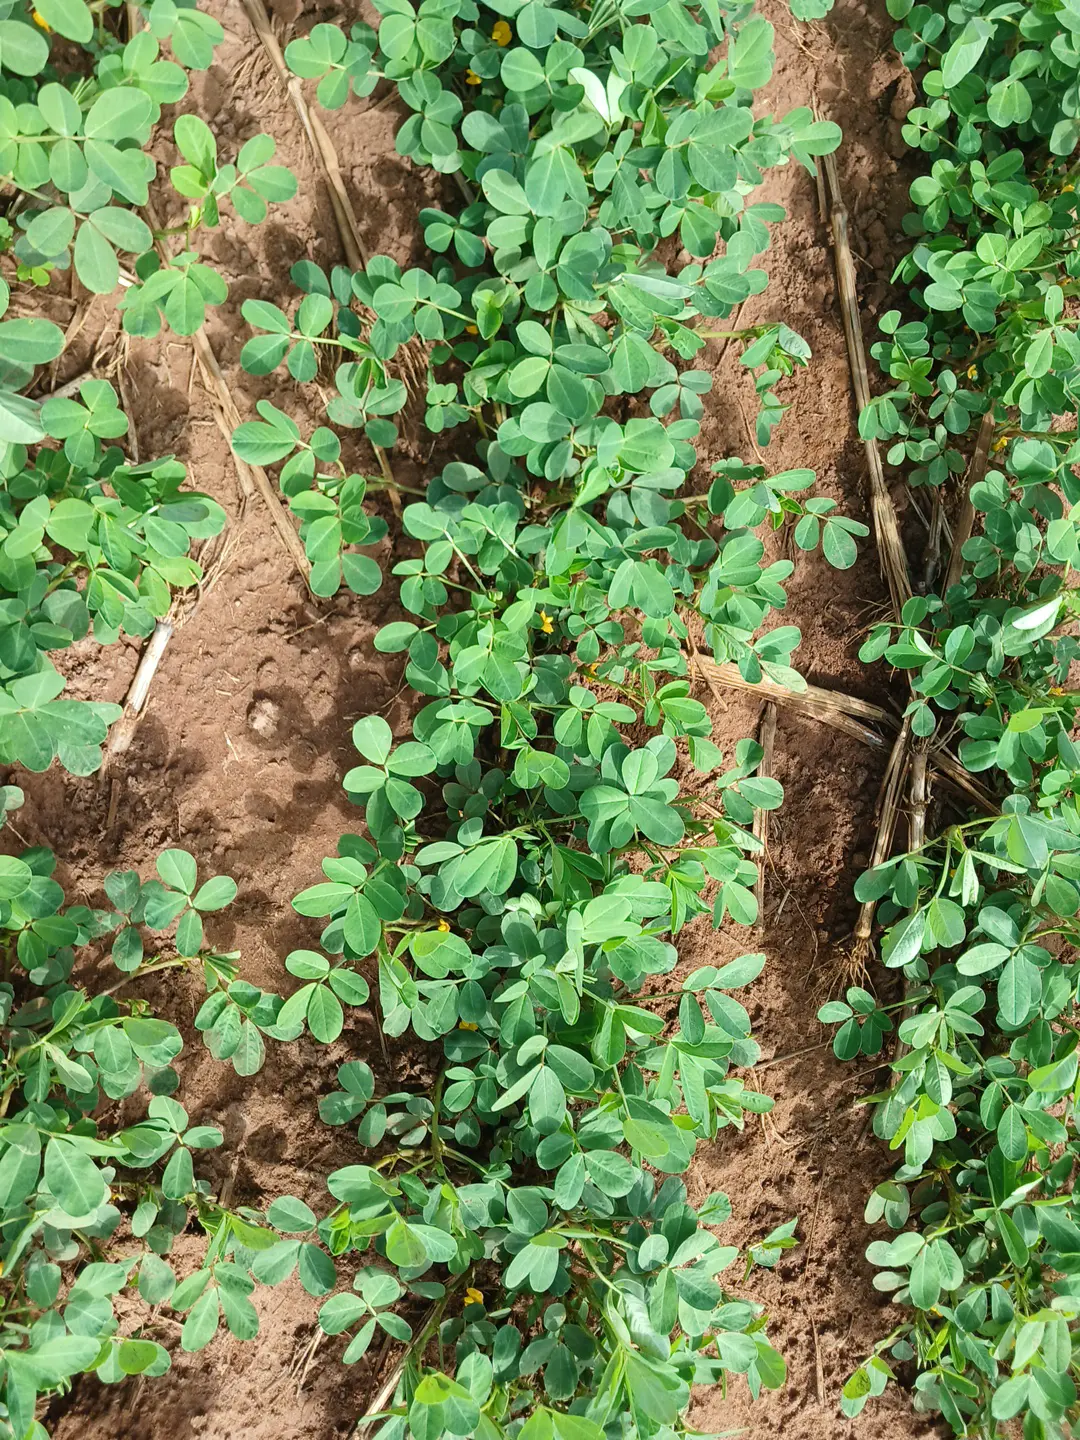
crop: groundnut
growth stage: flowering
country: Kenya
